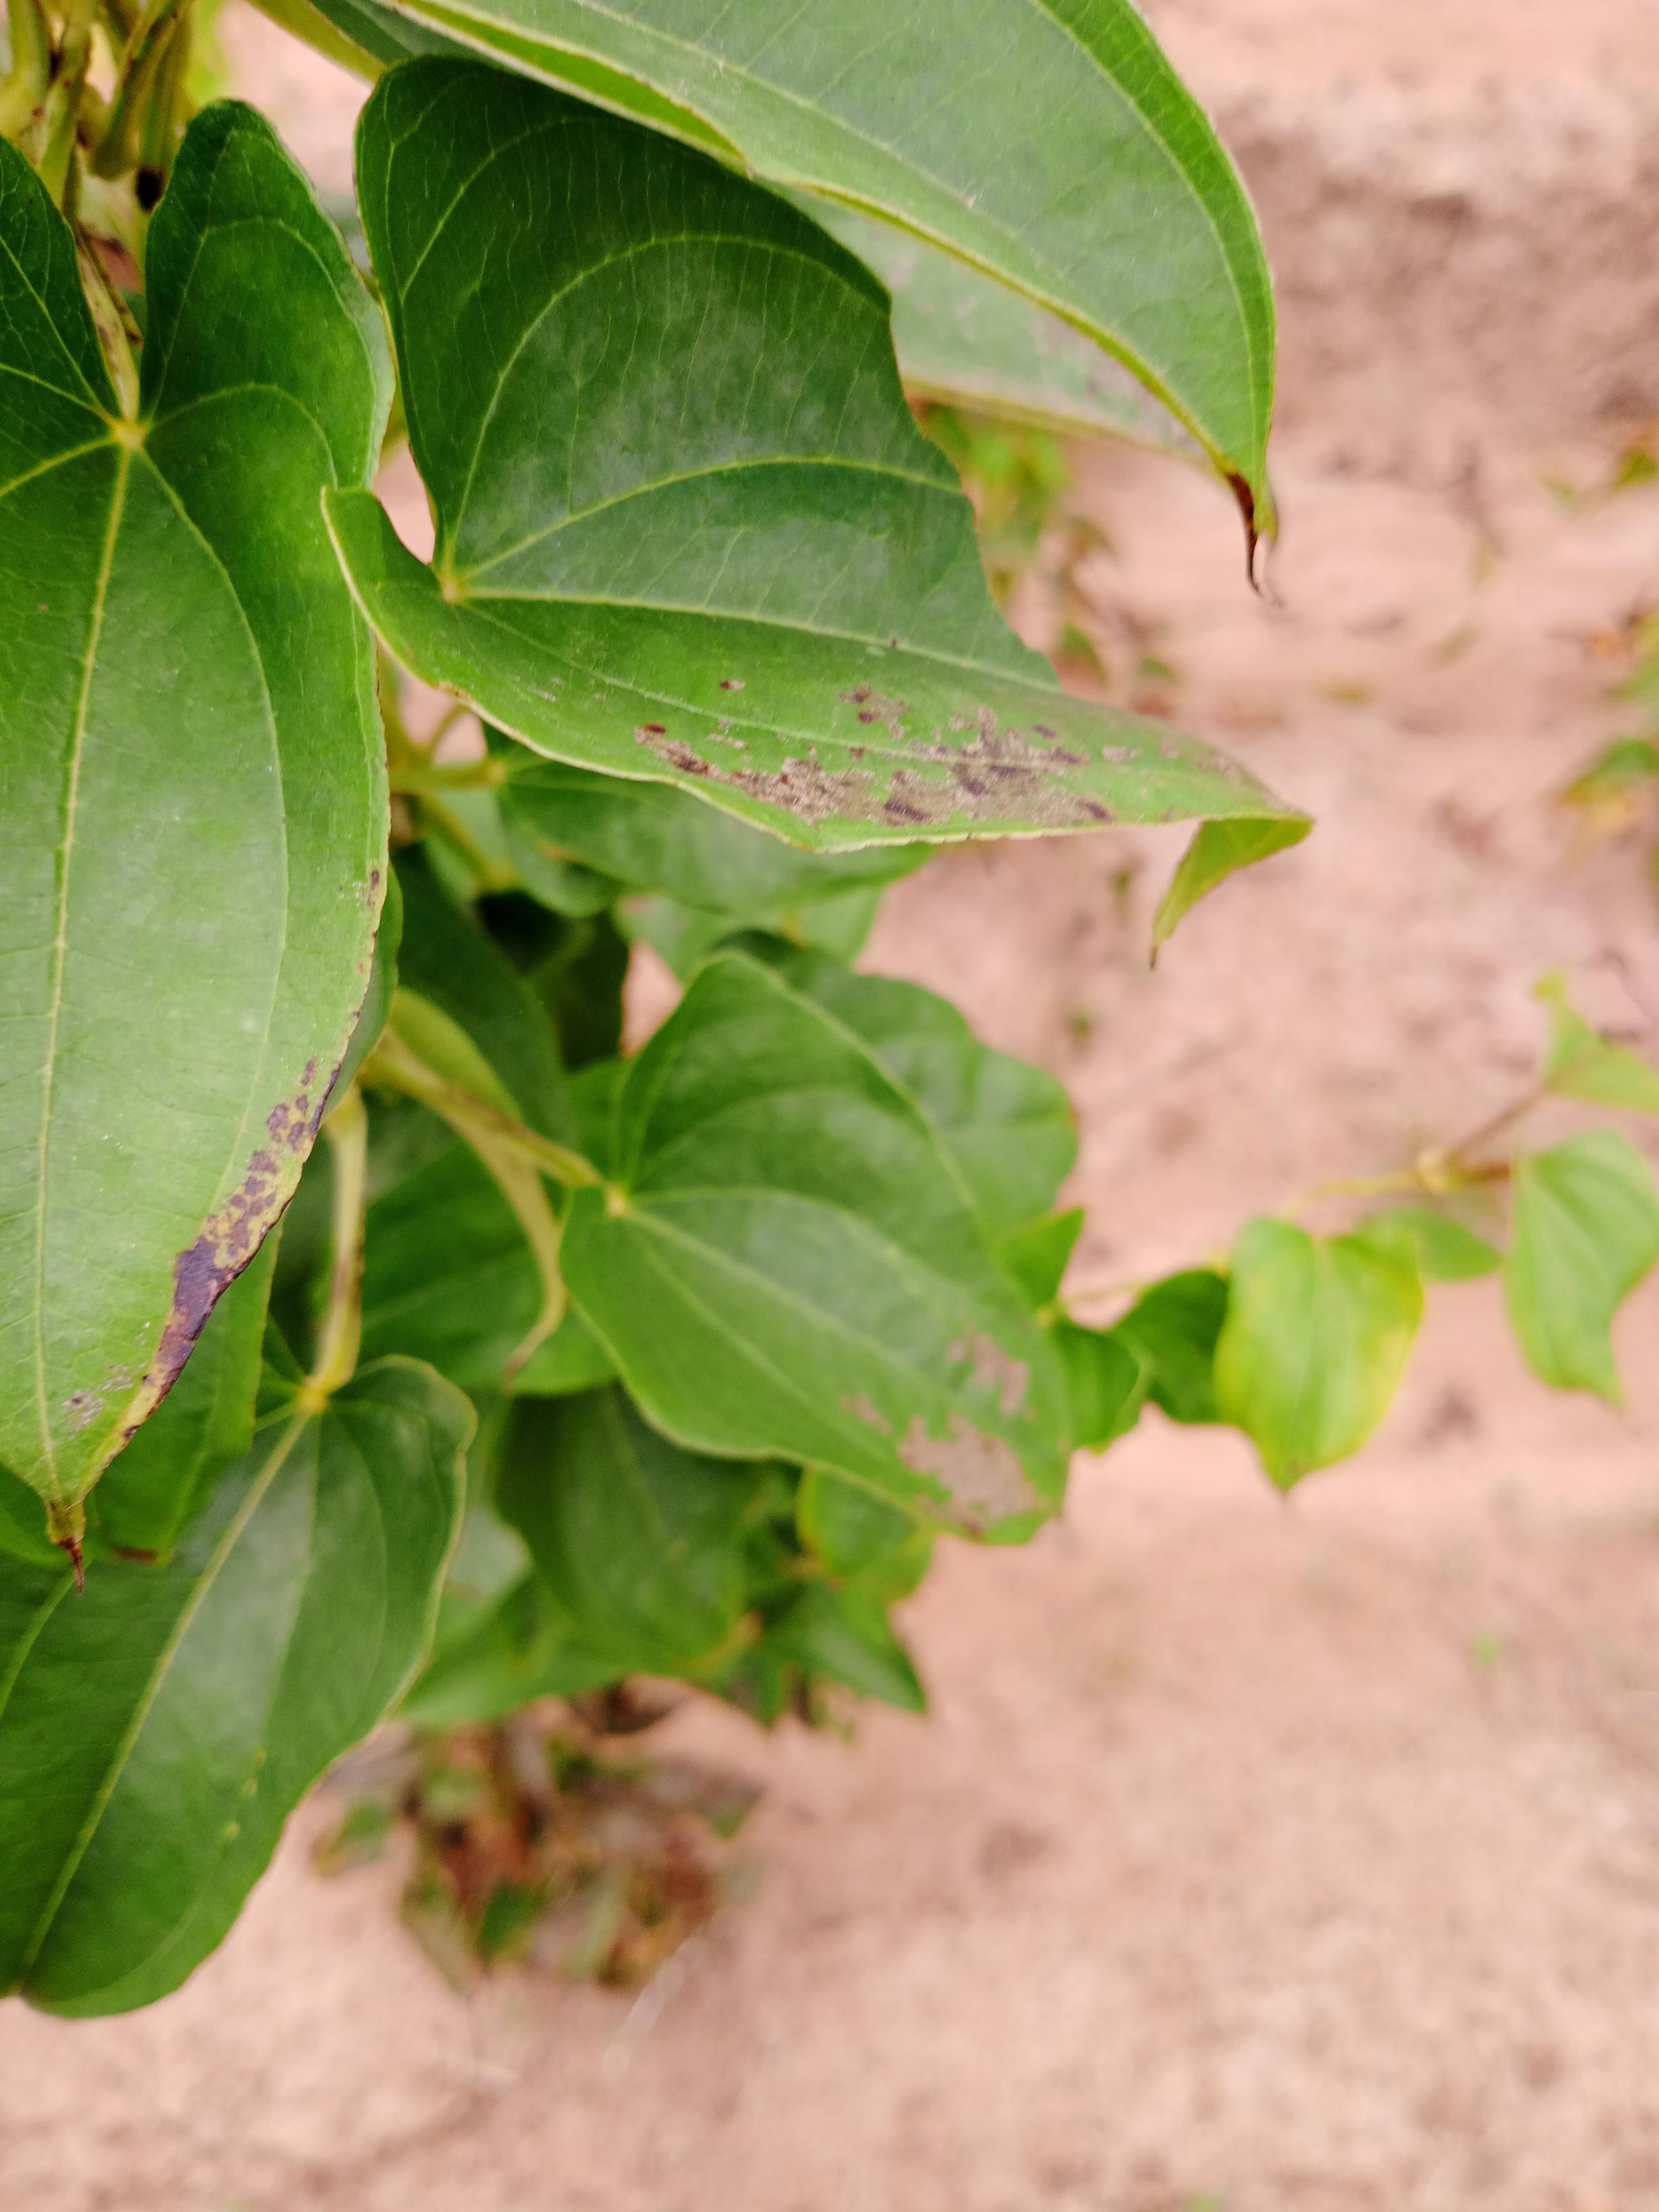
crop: yam
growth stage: vegetative
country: Nigeria
